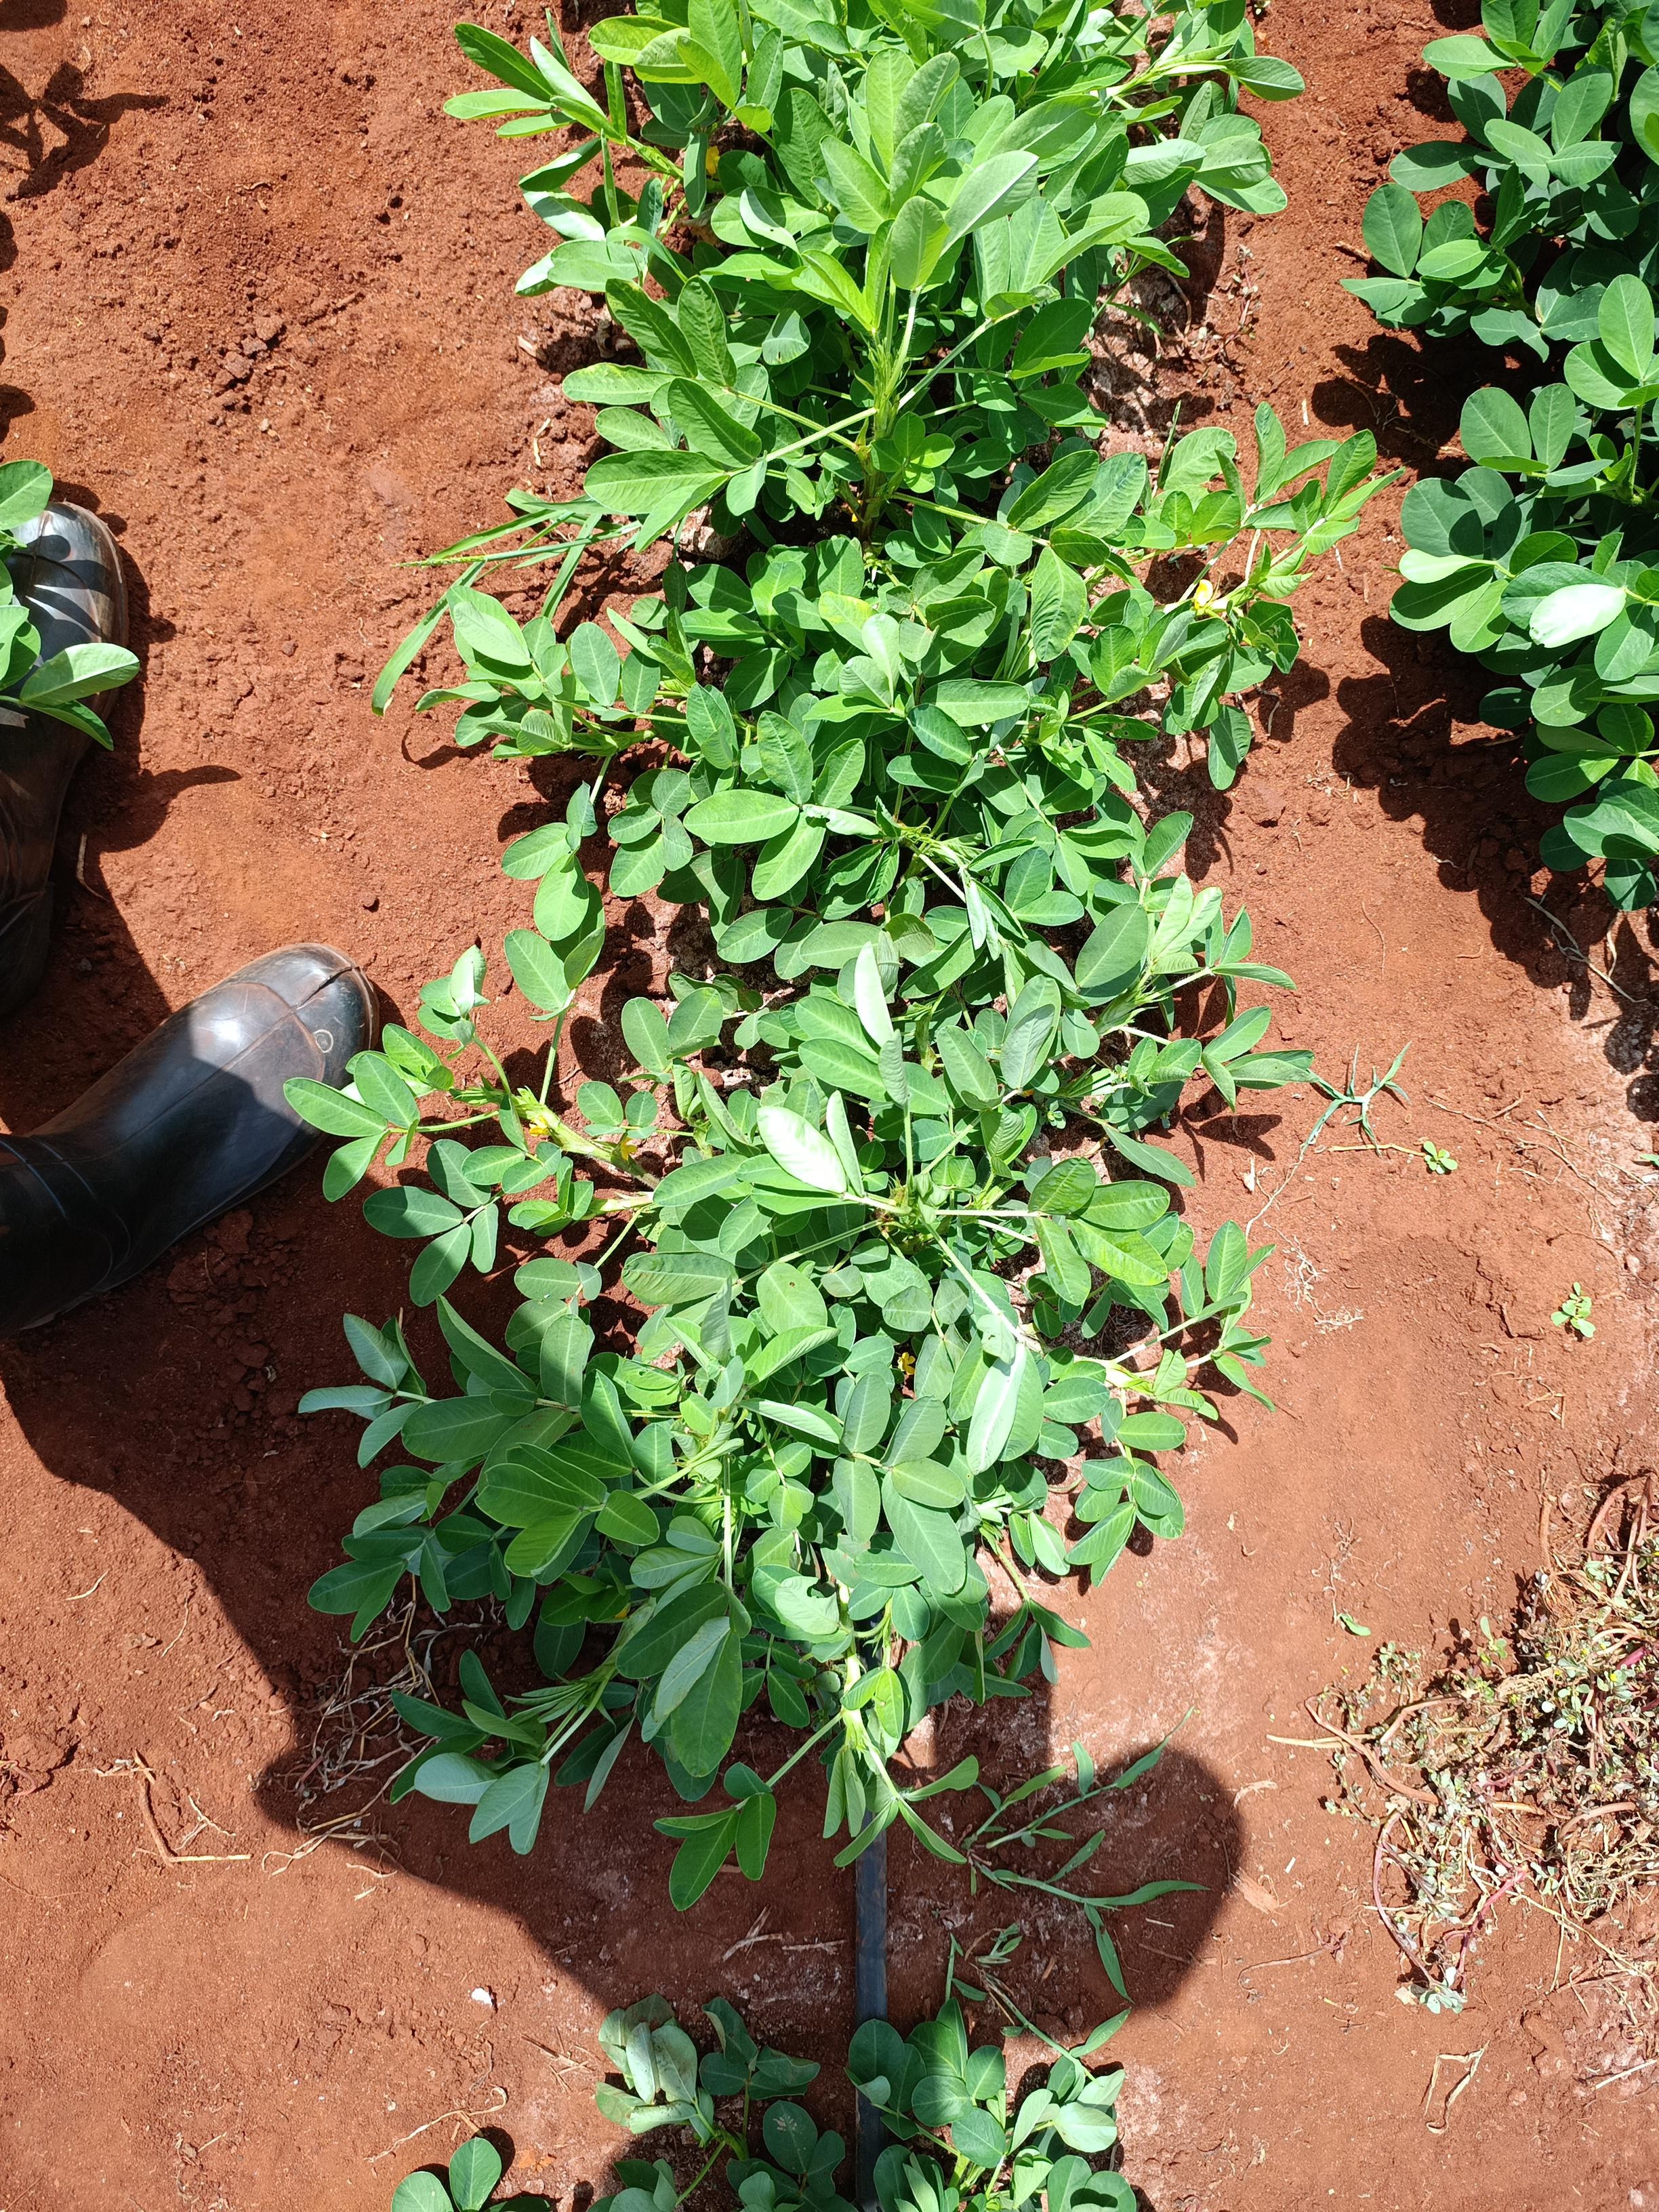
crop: groundnut
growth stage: flowering
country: Kenya
